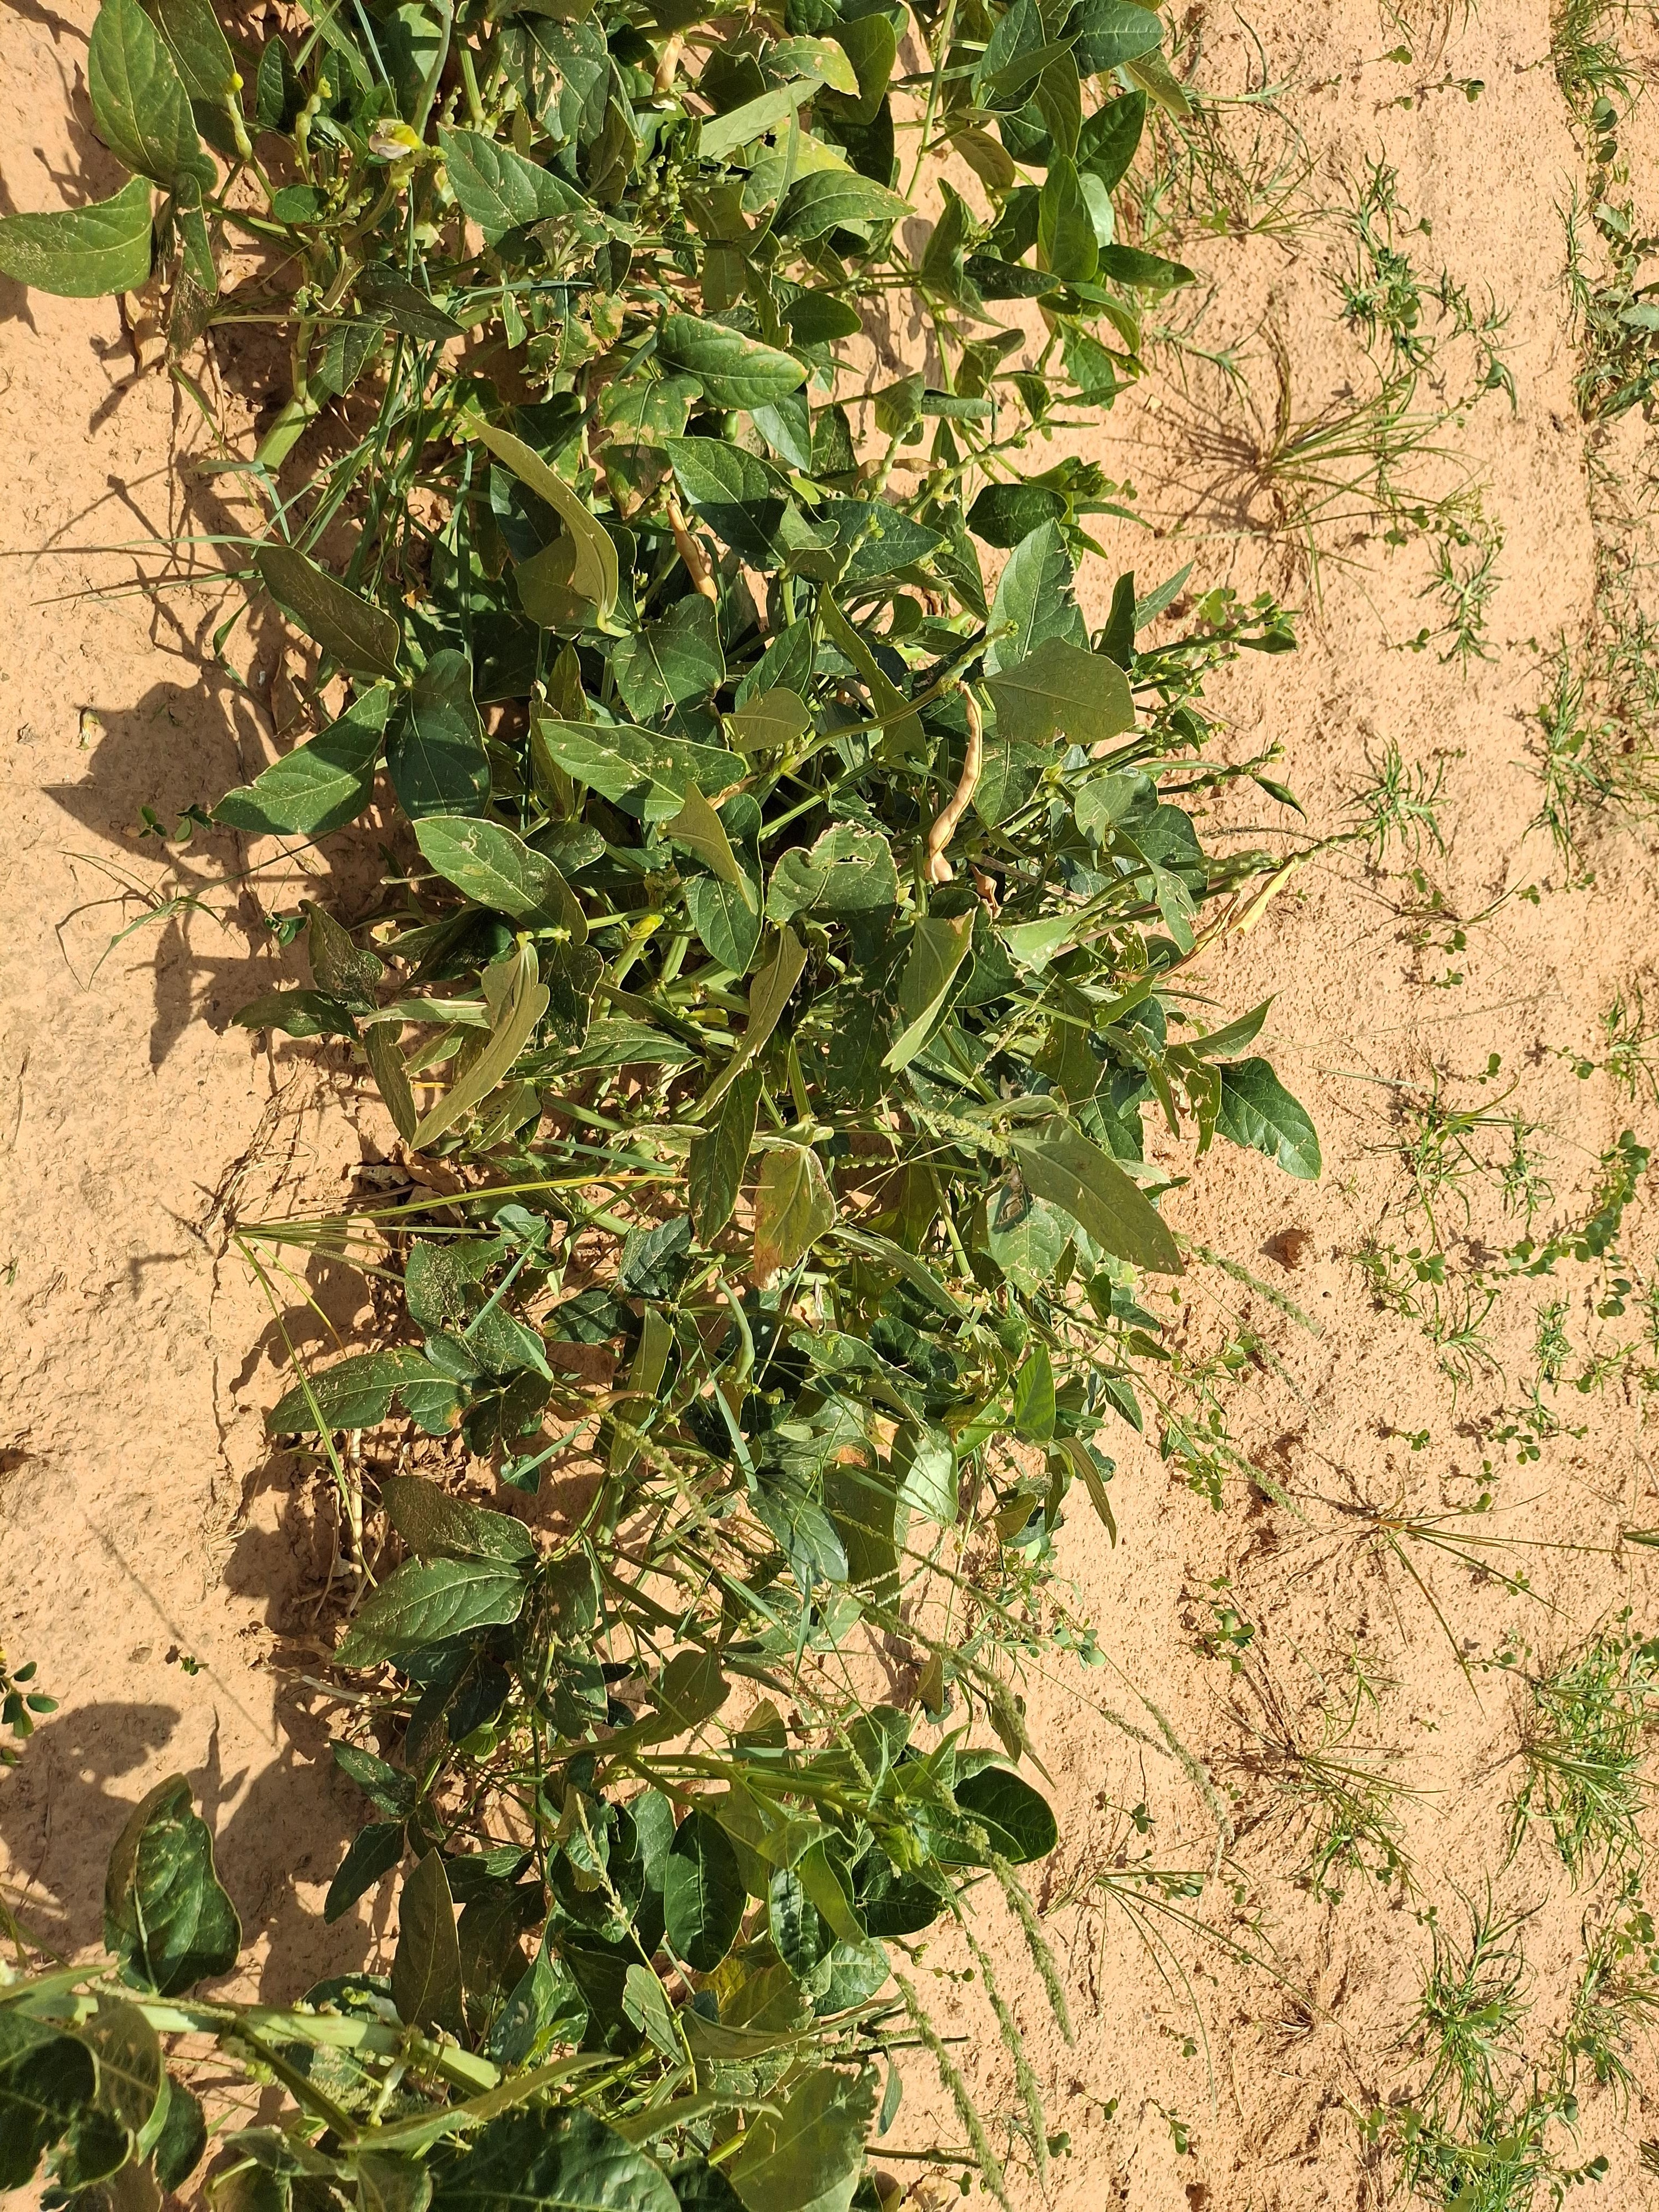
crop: cowpea
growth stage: harvest maturity
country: Nigeria
